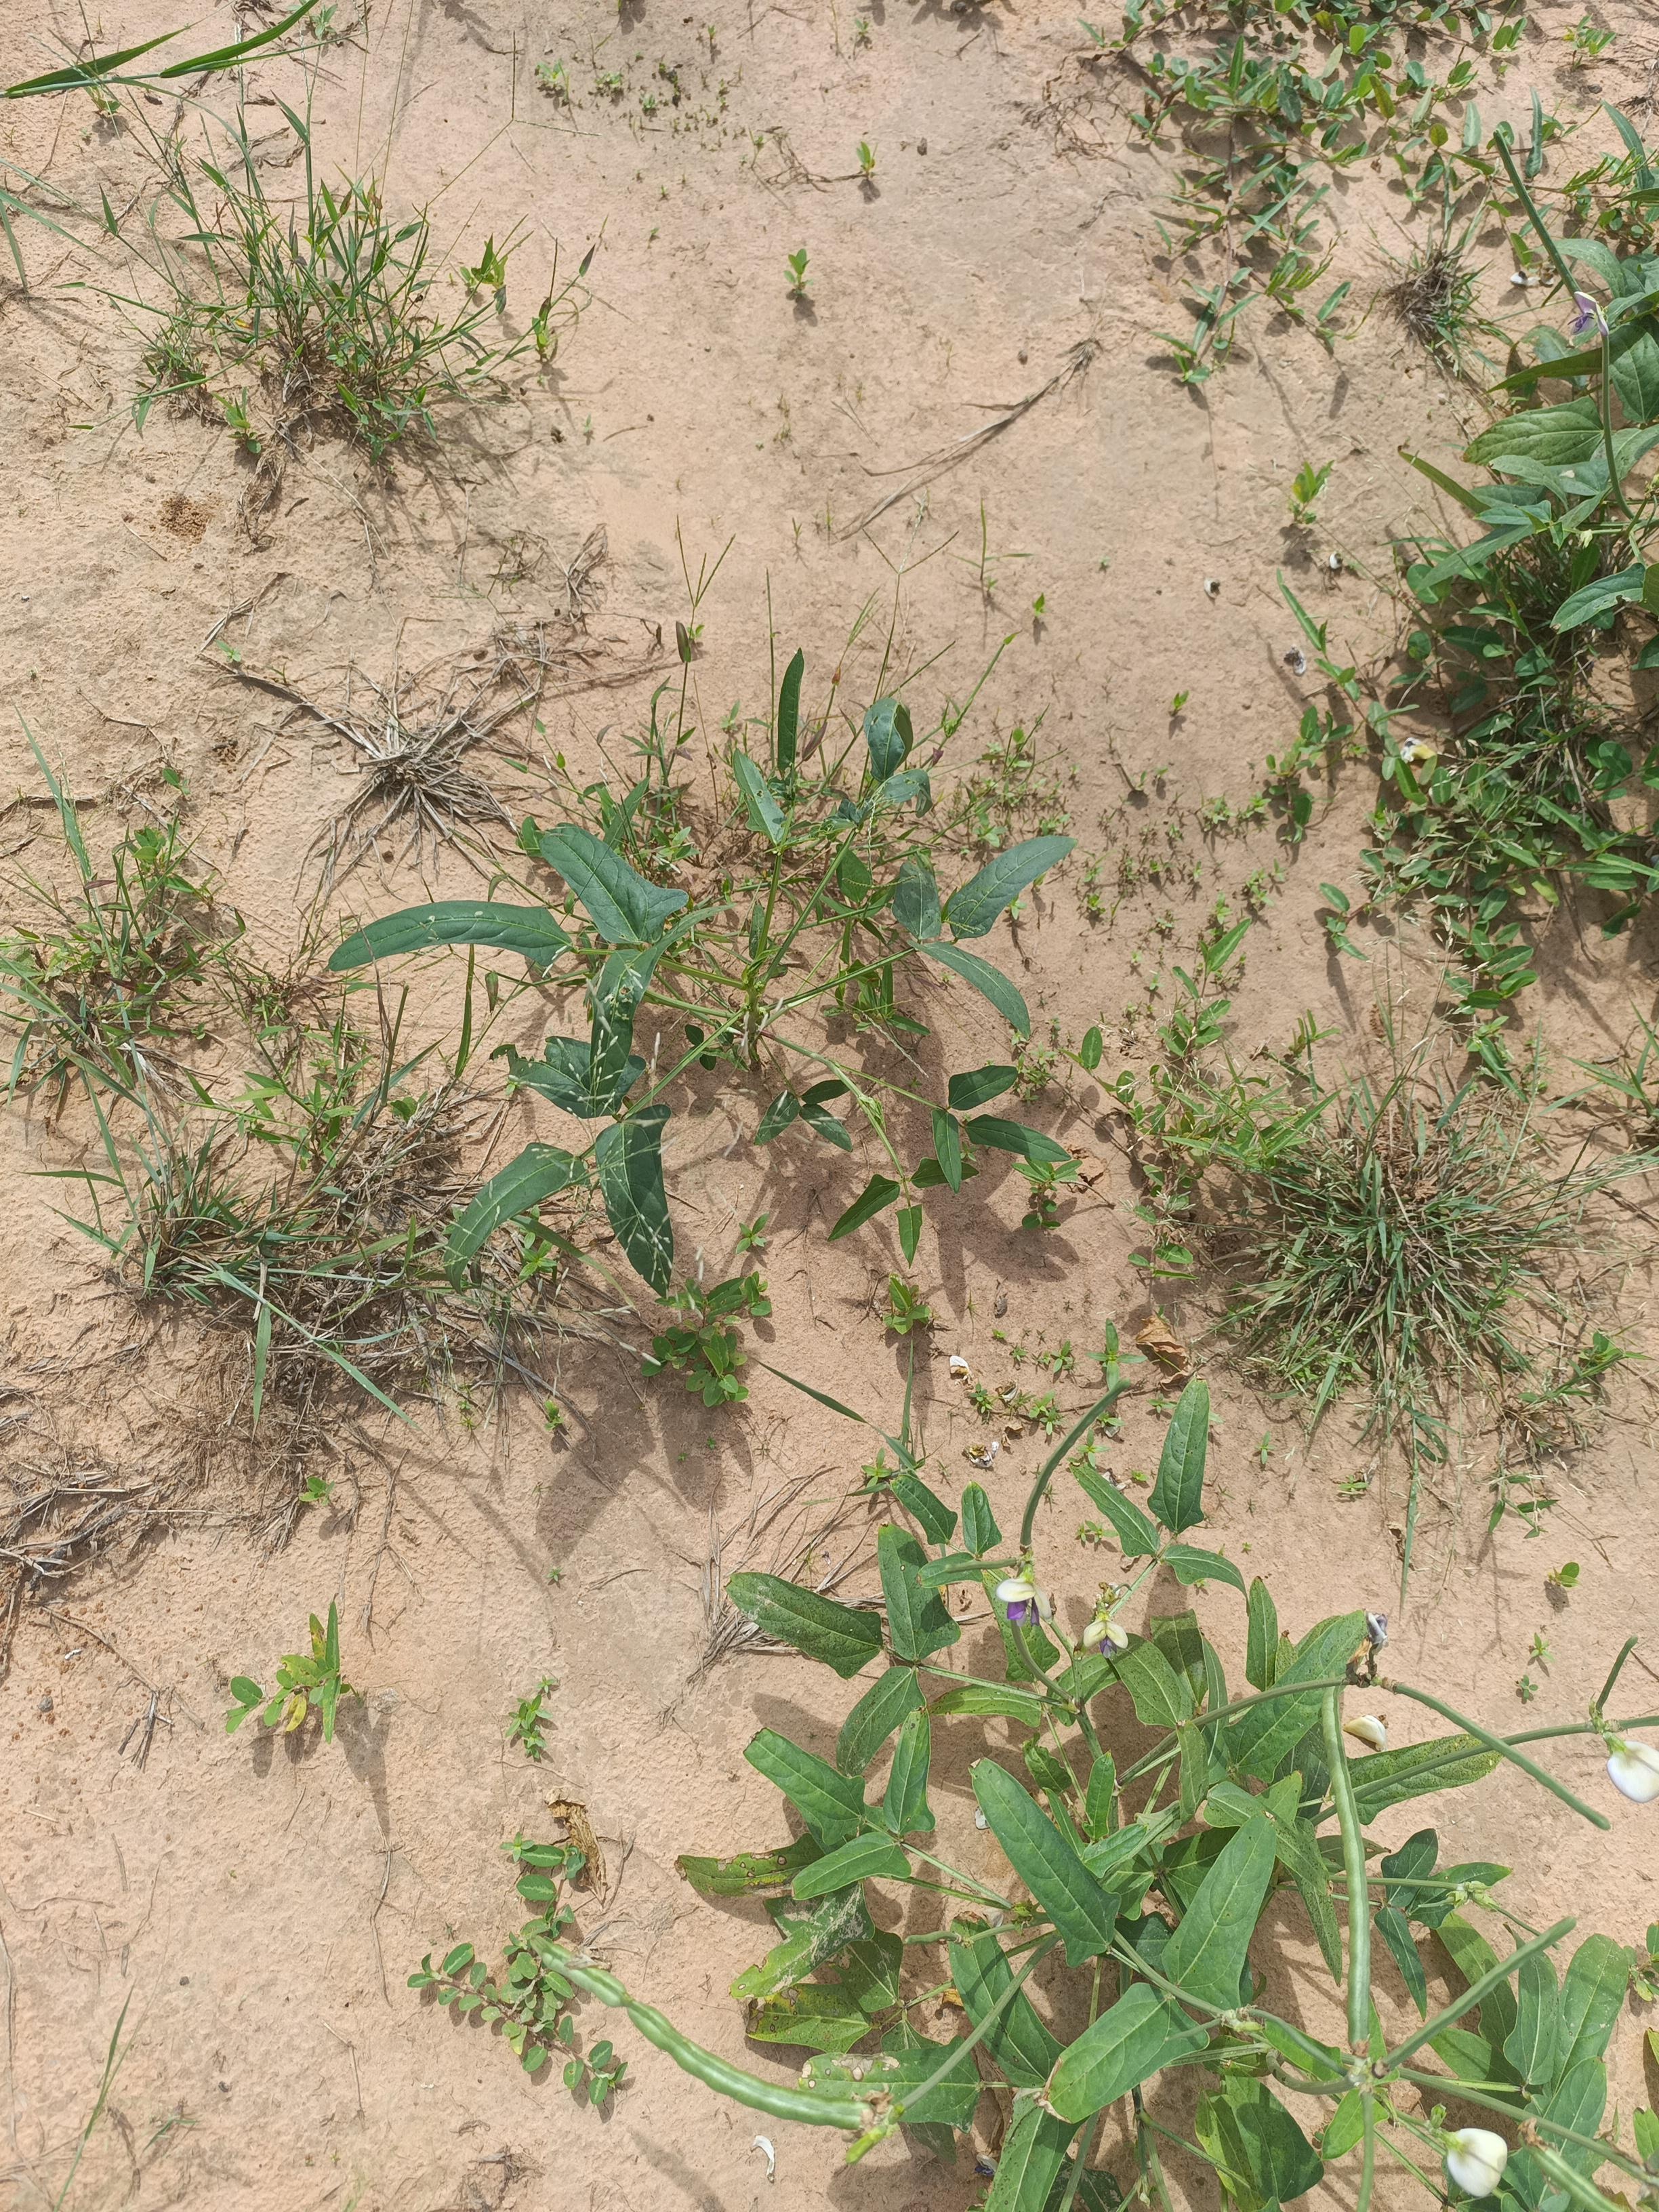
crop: cowpea
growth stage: maturity
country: Nigeria
